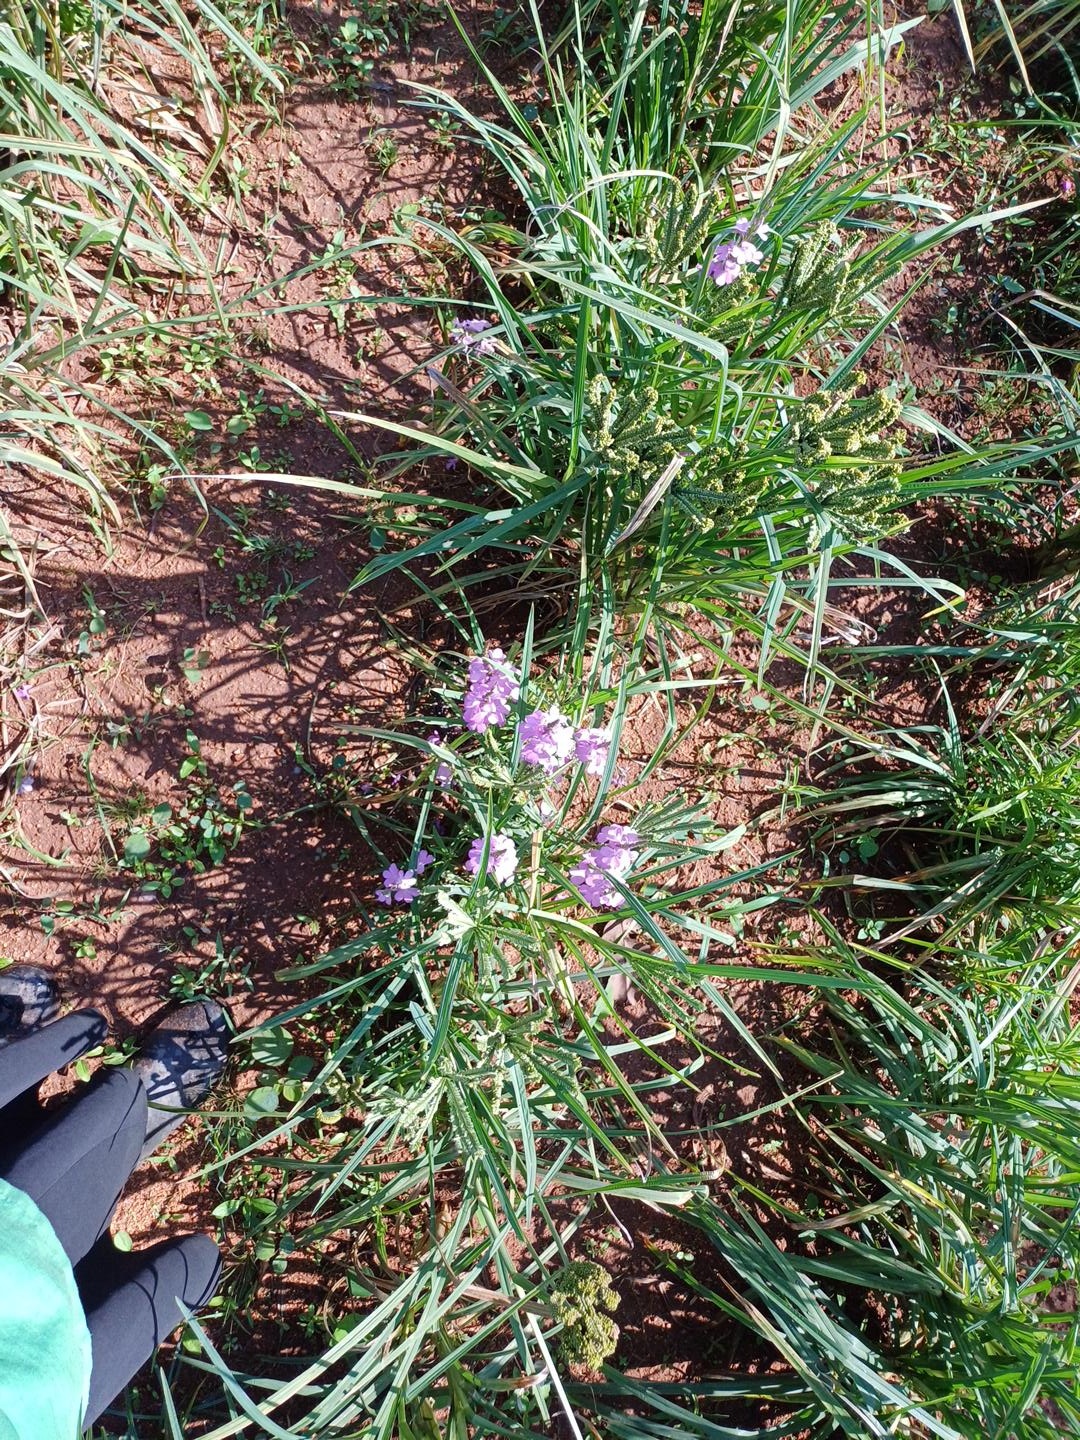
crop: finger millet
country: Kenya
